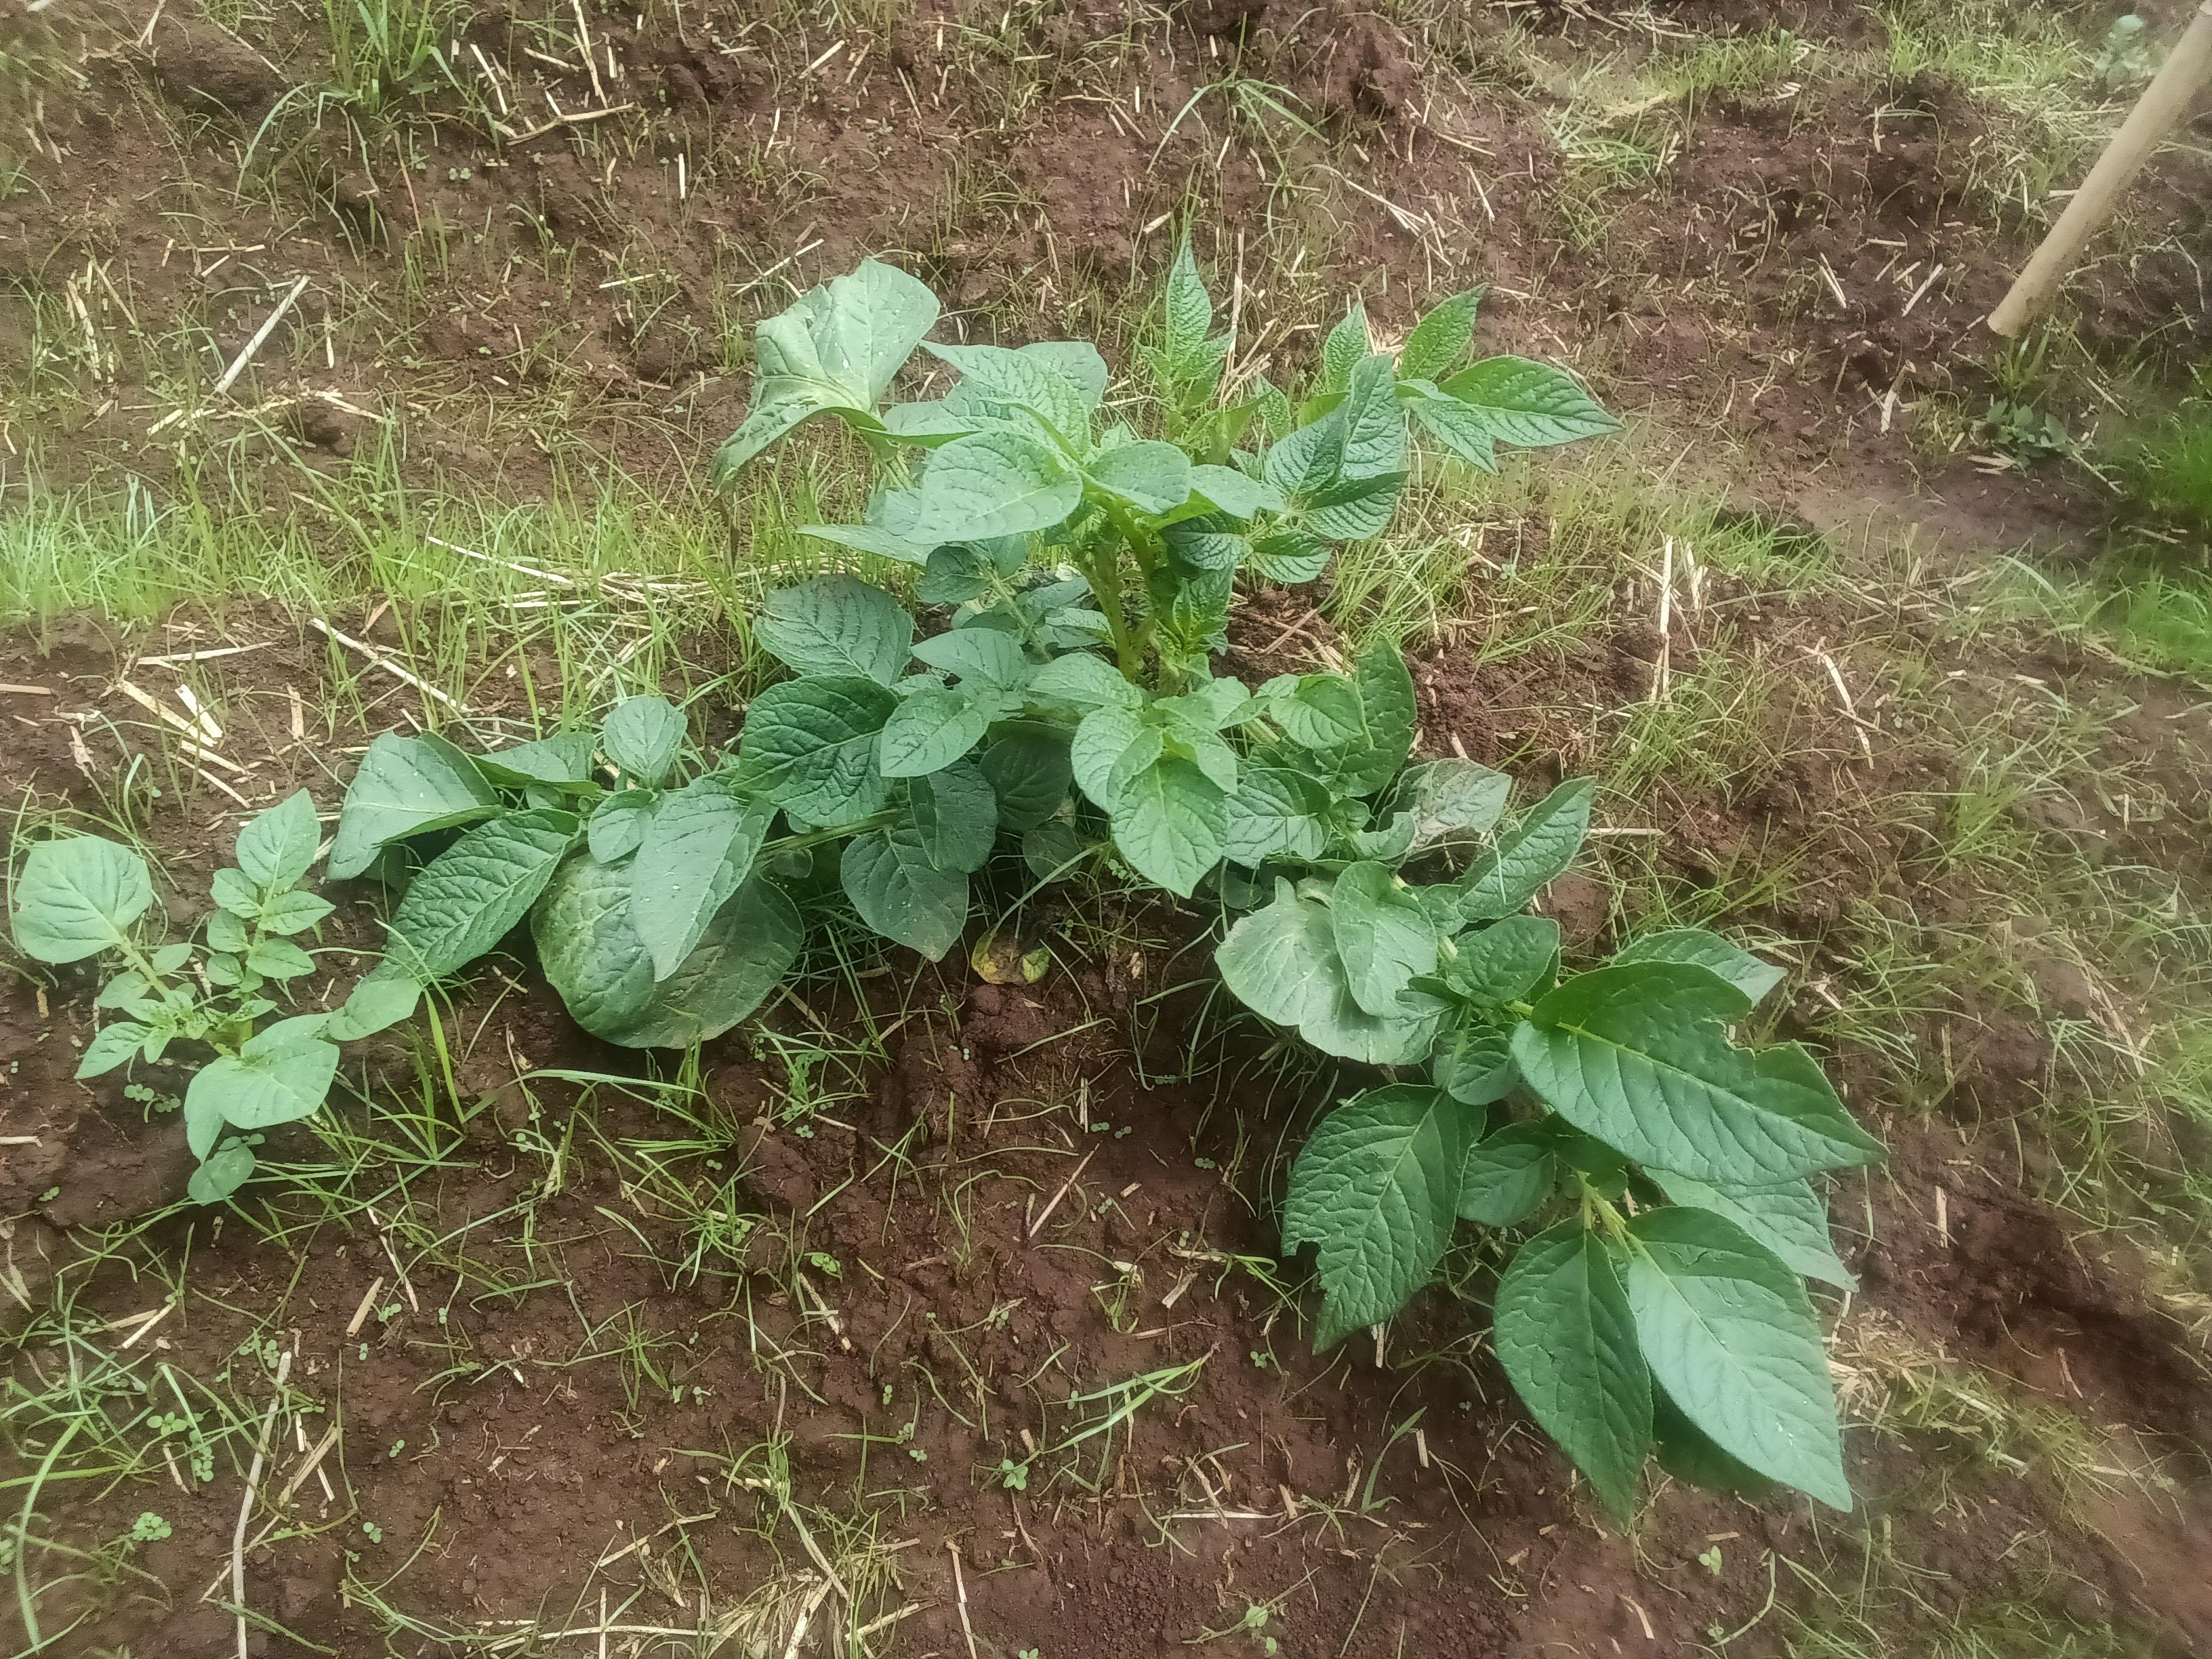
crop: potato
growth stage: vegetative
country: Kenya
